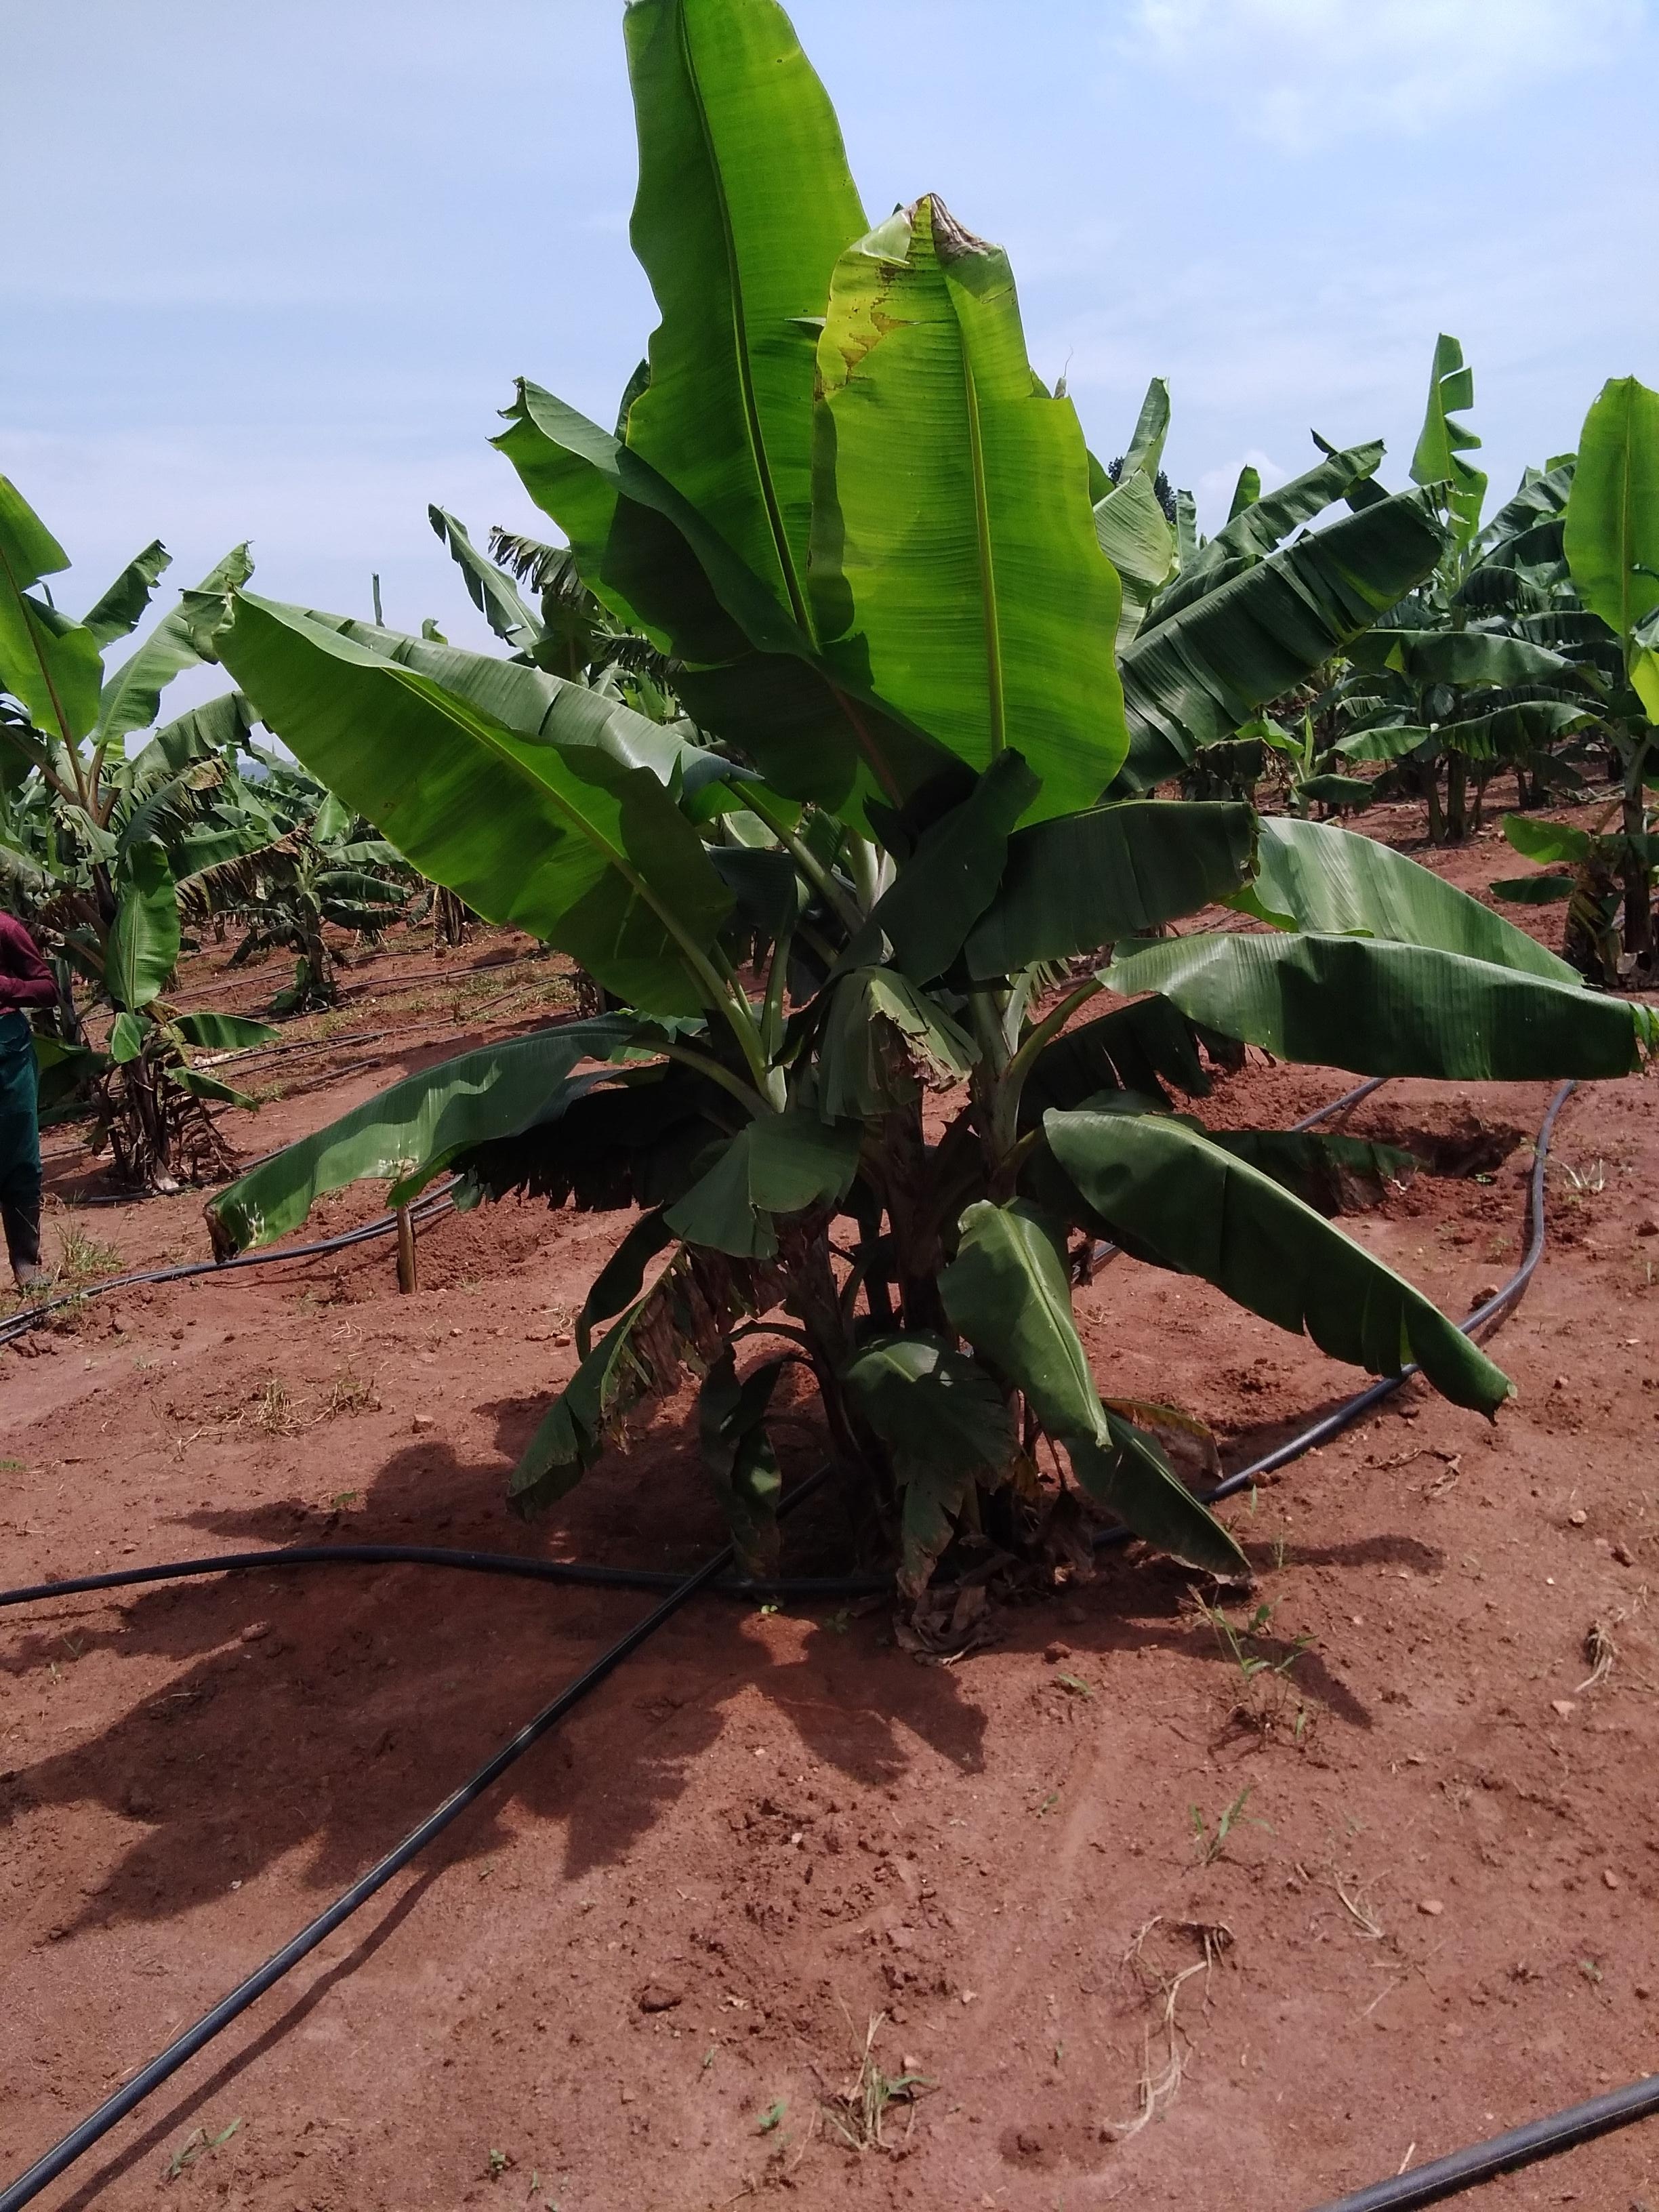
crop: banana
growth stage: vegetative
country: Uganda
